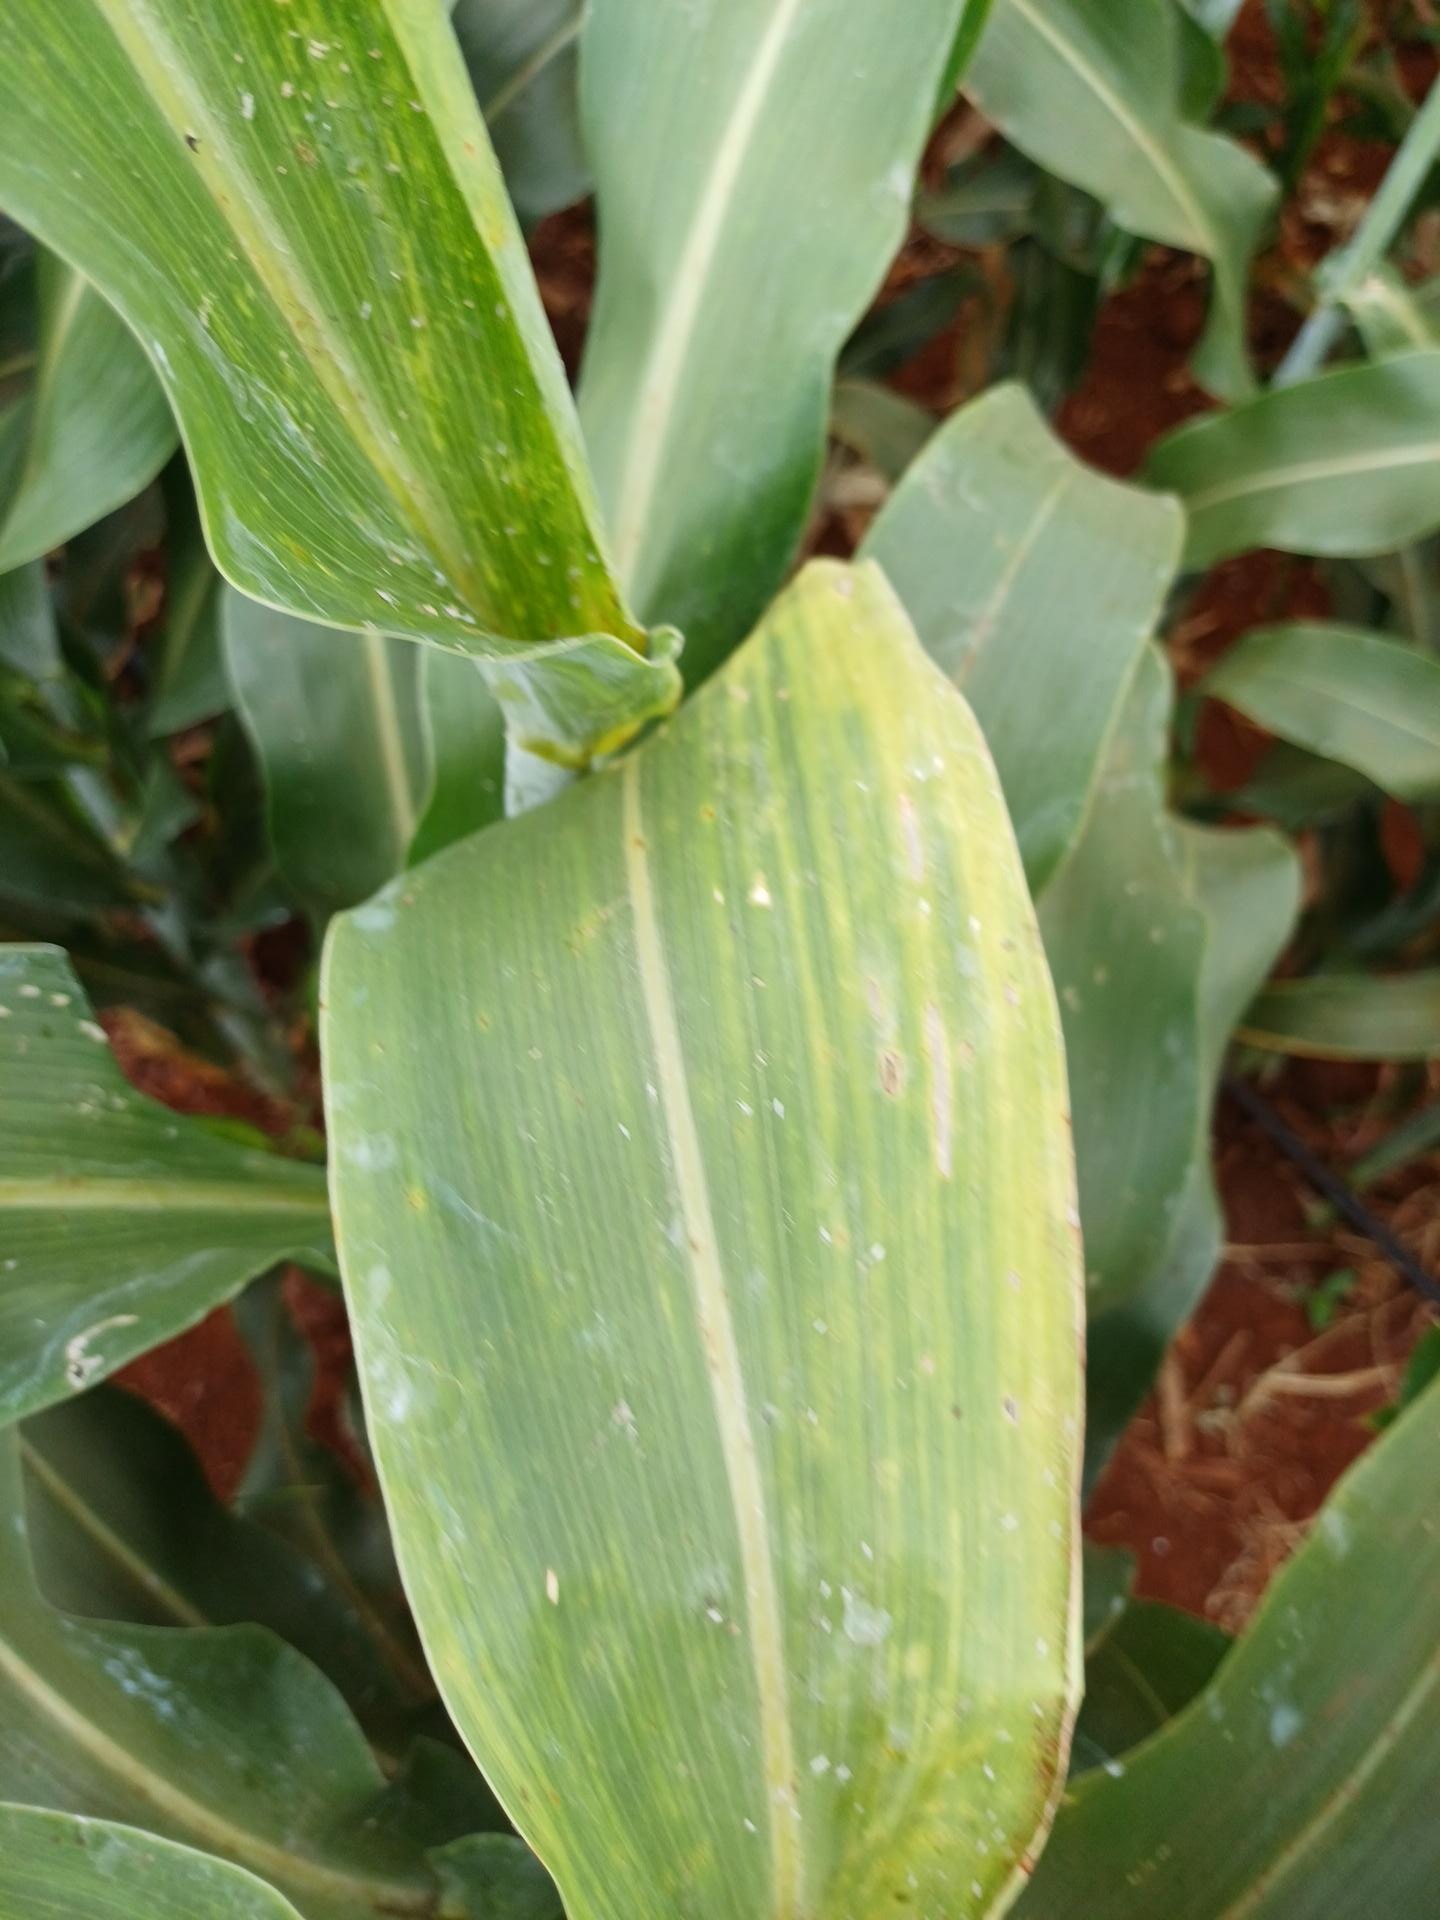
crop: sorghum
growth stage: heading tuber
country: Kenya
